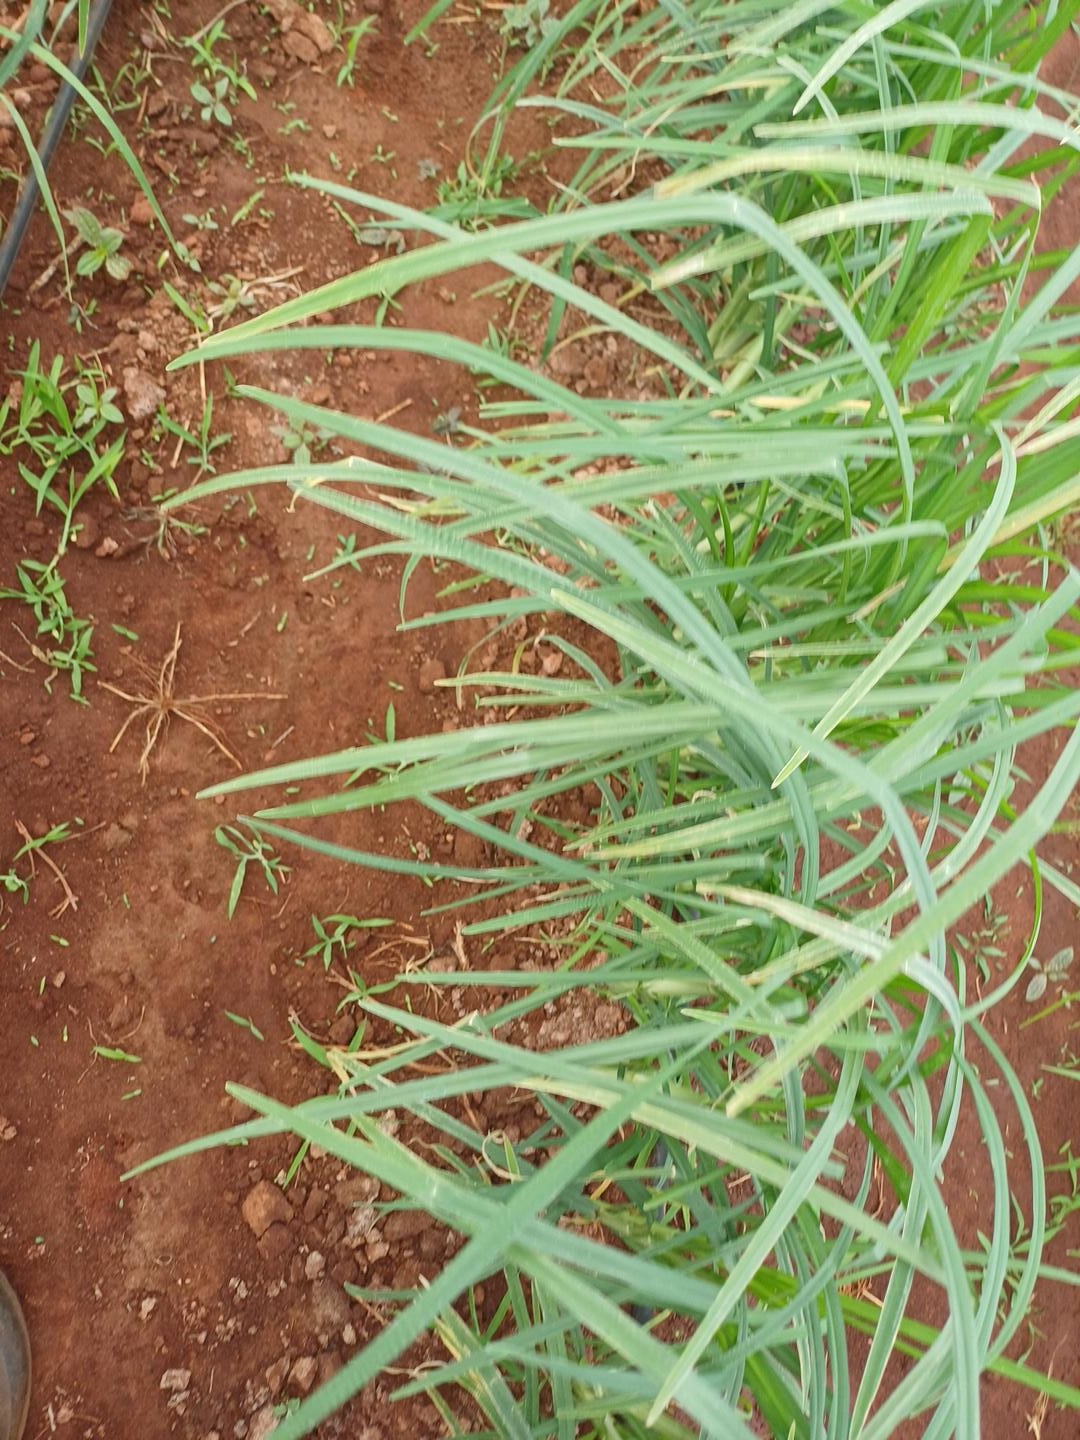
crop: finger millet
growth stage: vegetative
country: Kenya
